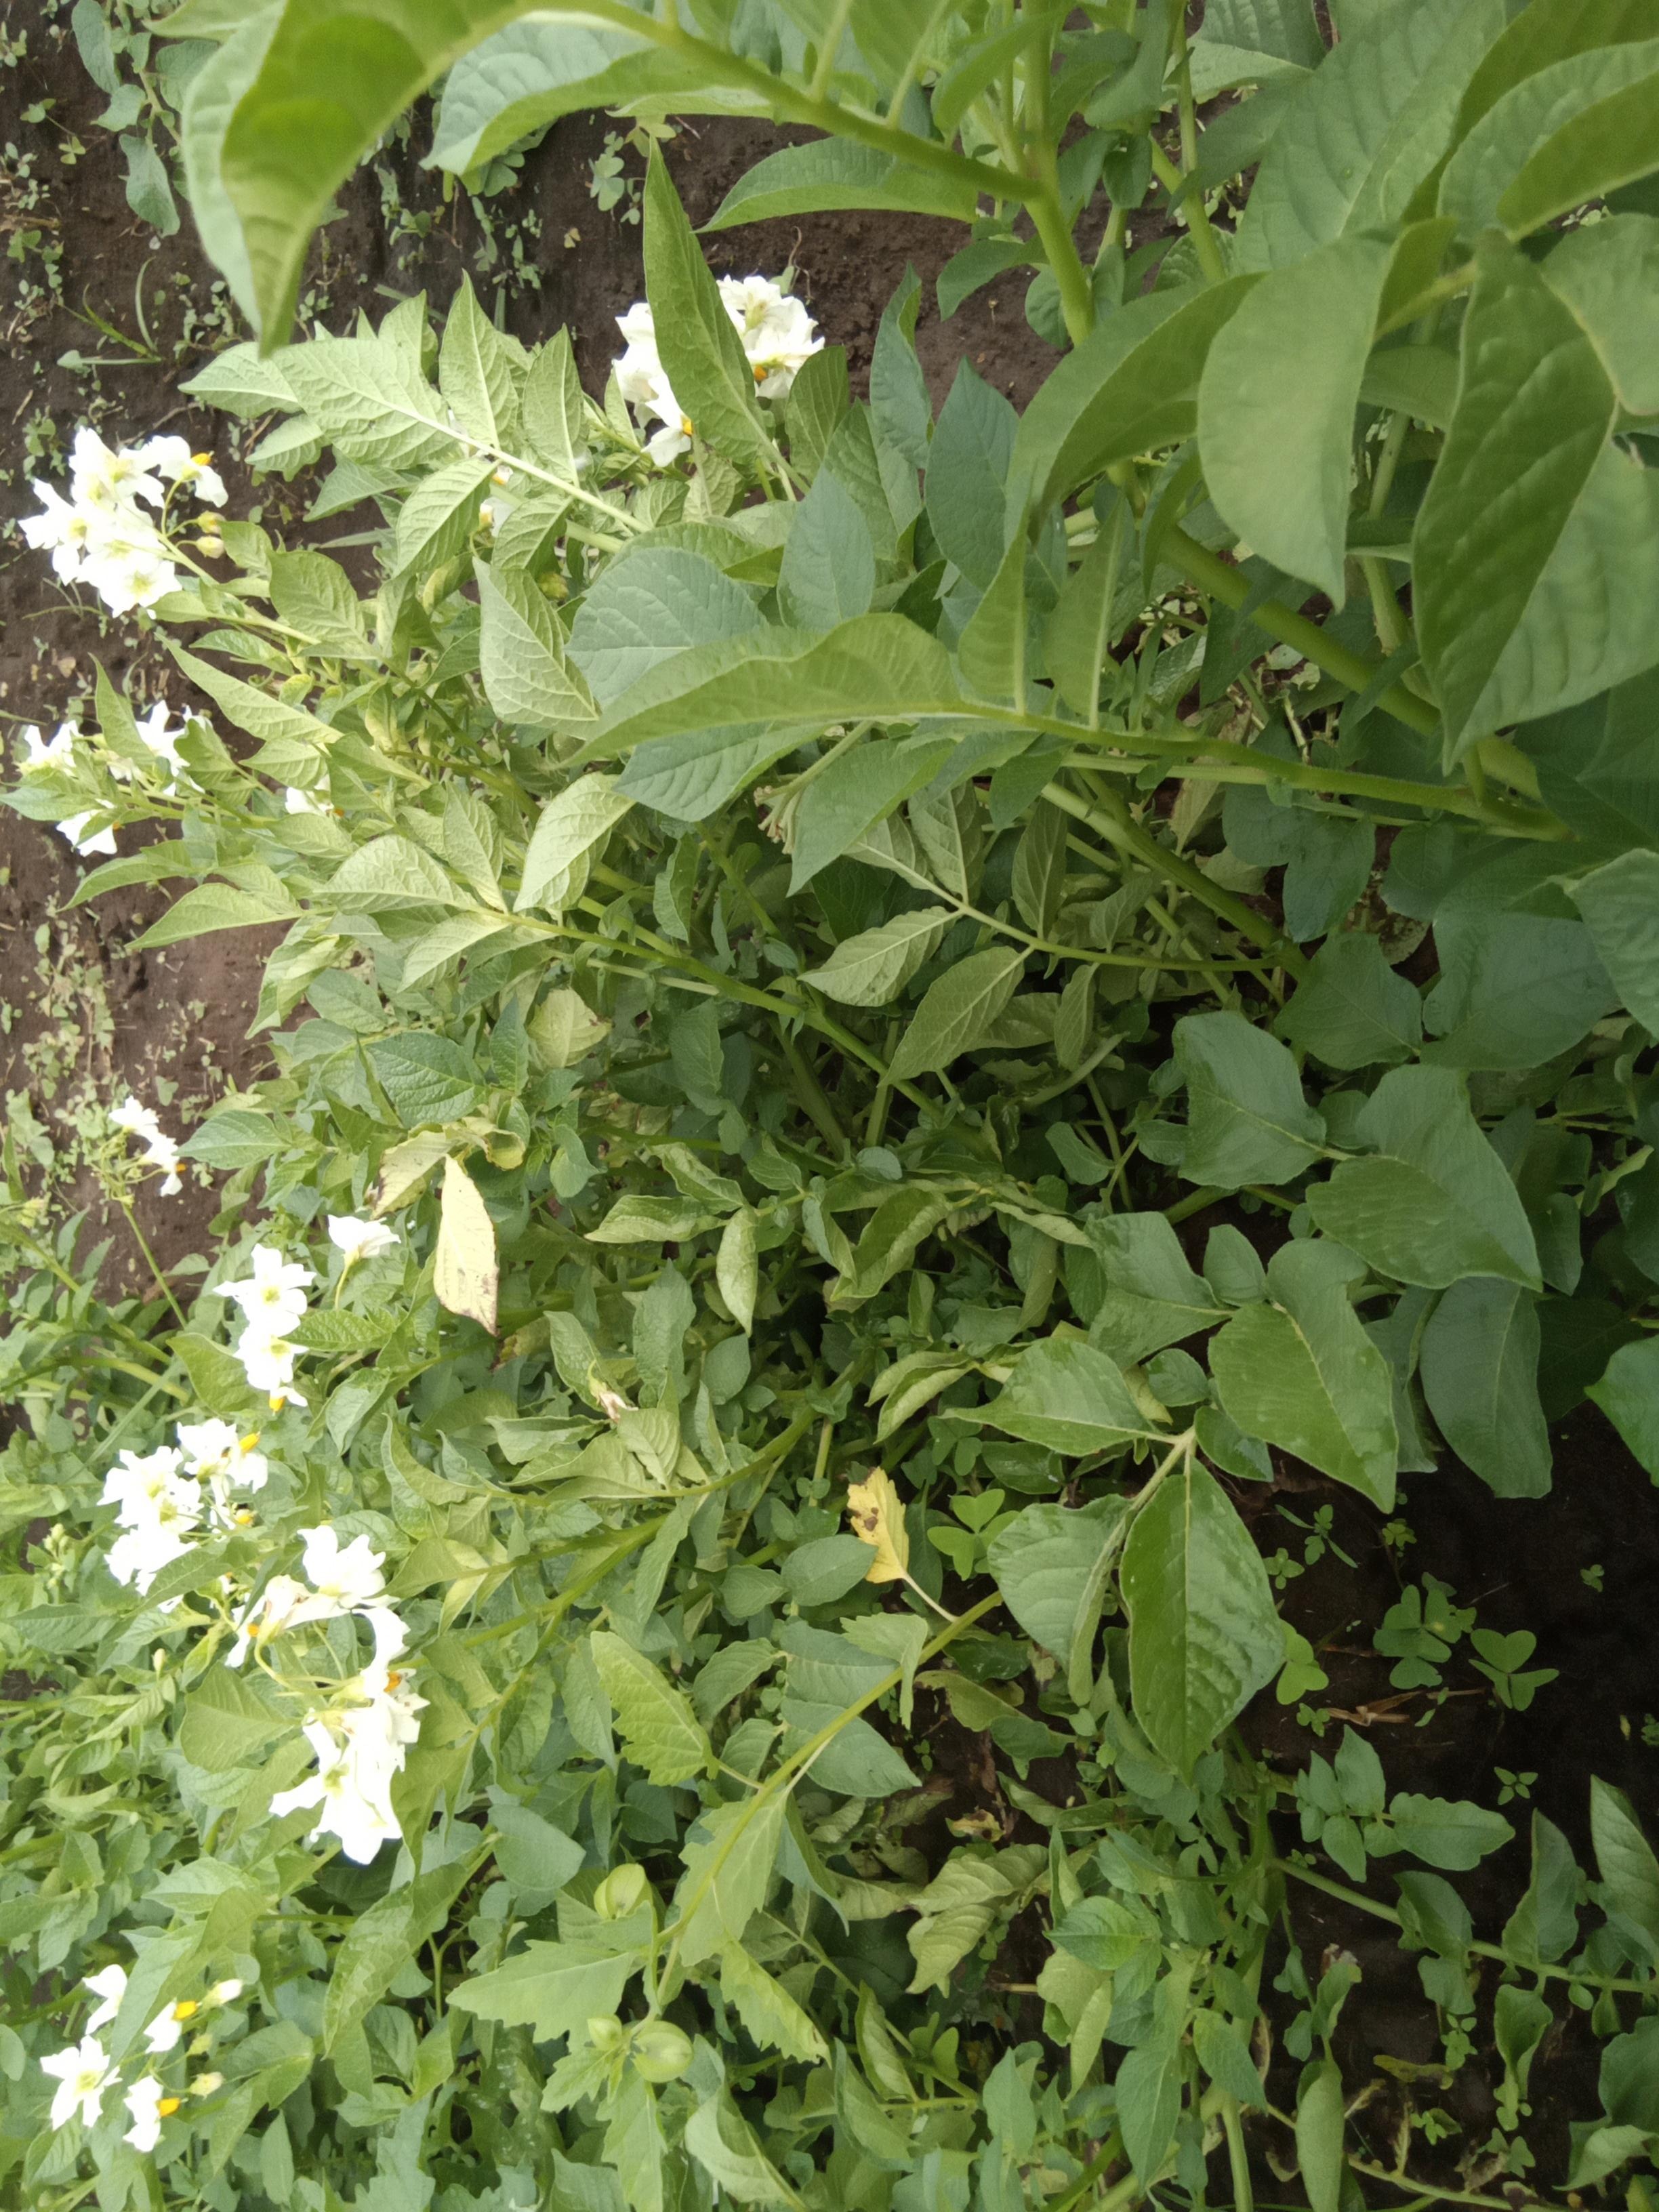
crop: potato
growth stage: flowering
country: Kenya
